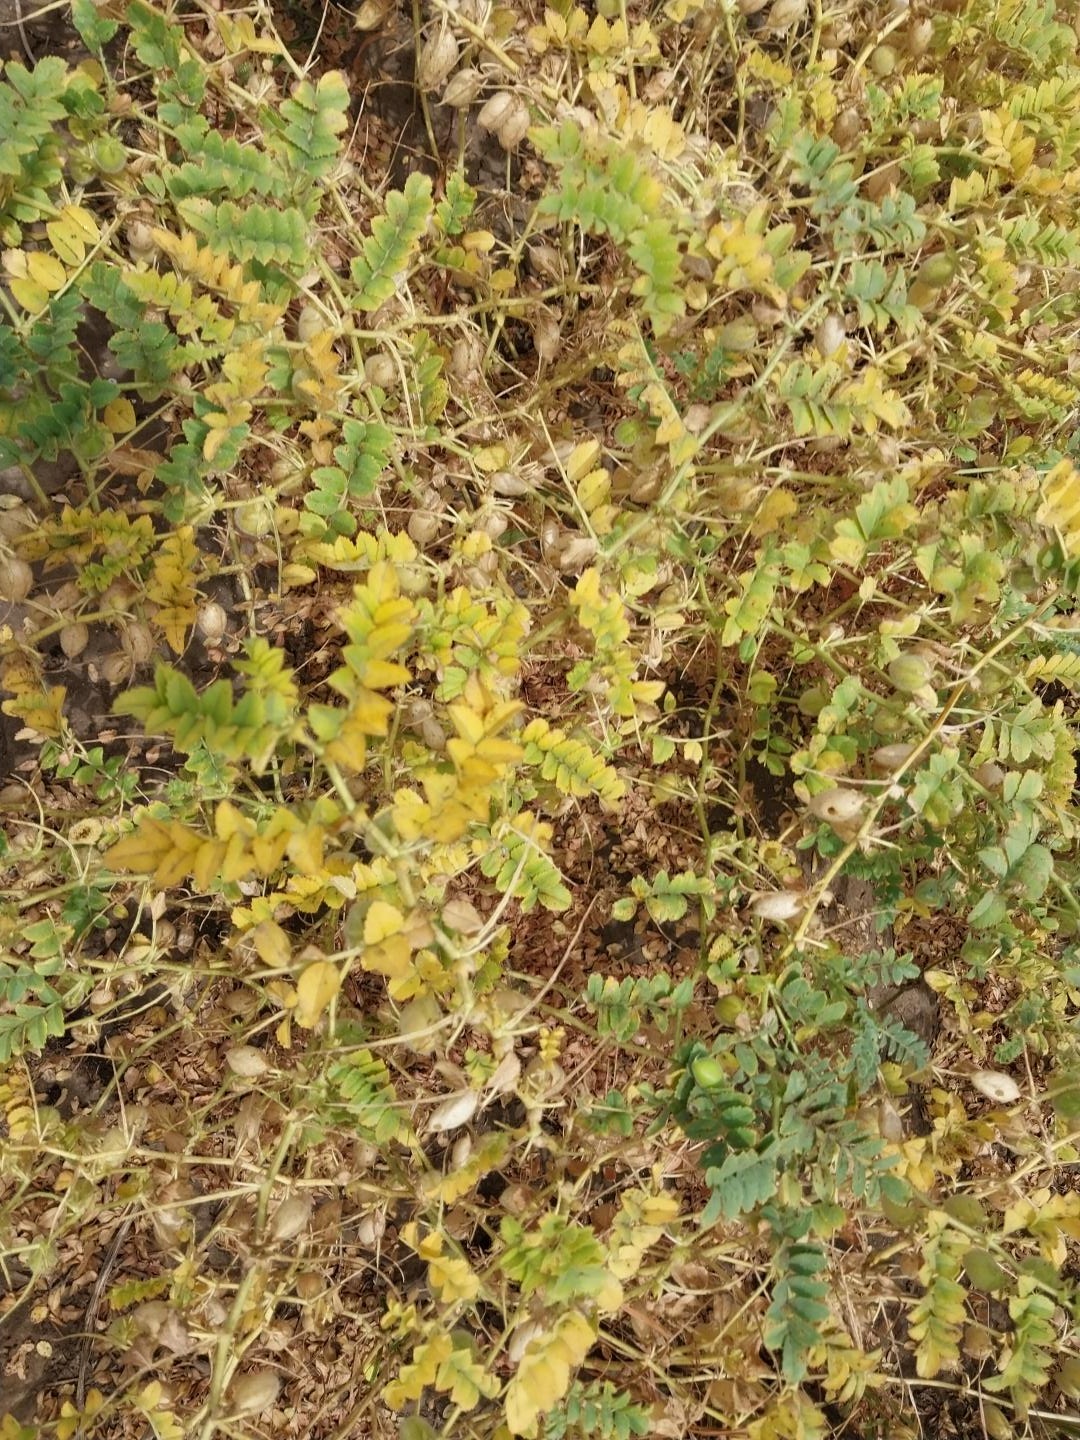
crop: chickpea
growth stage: development pod
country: Tanzania
